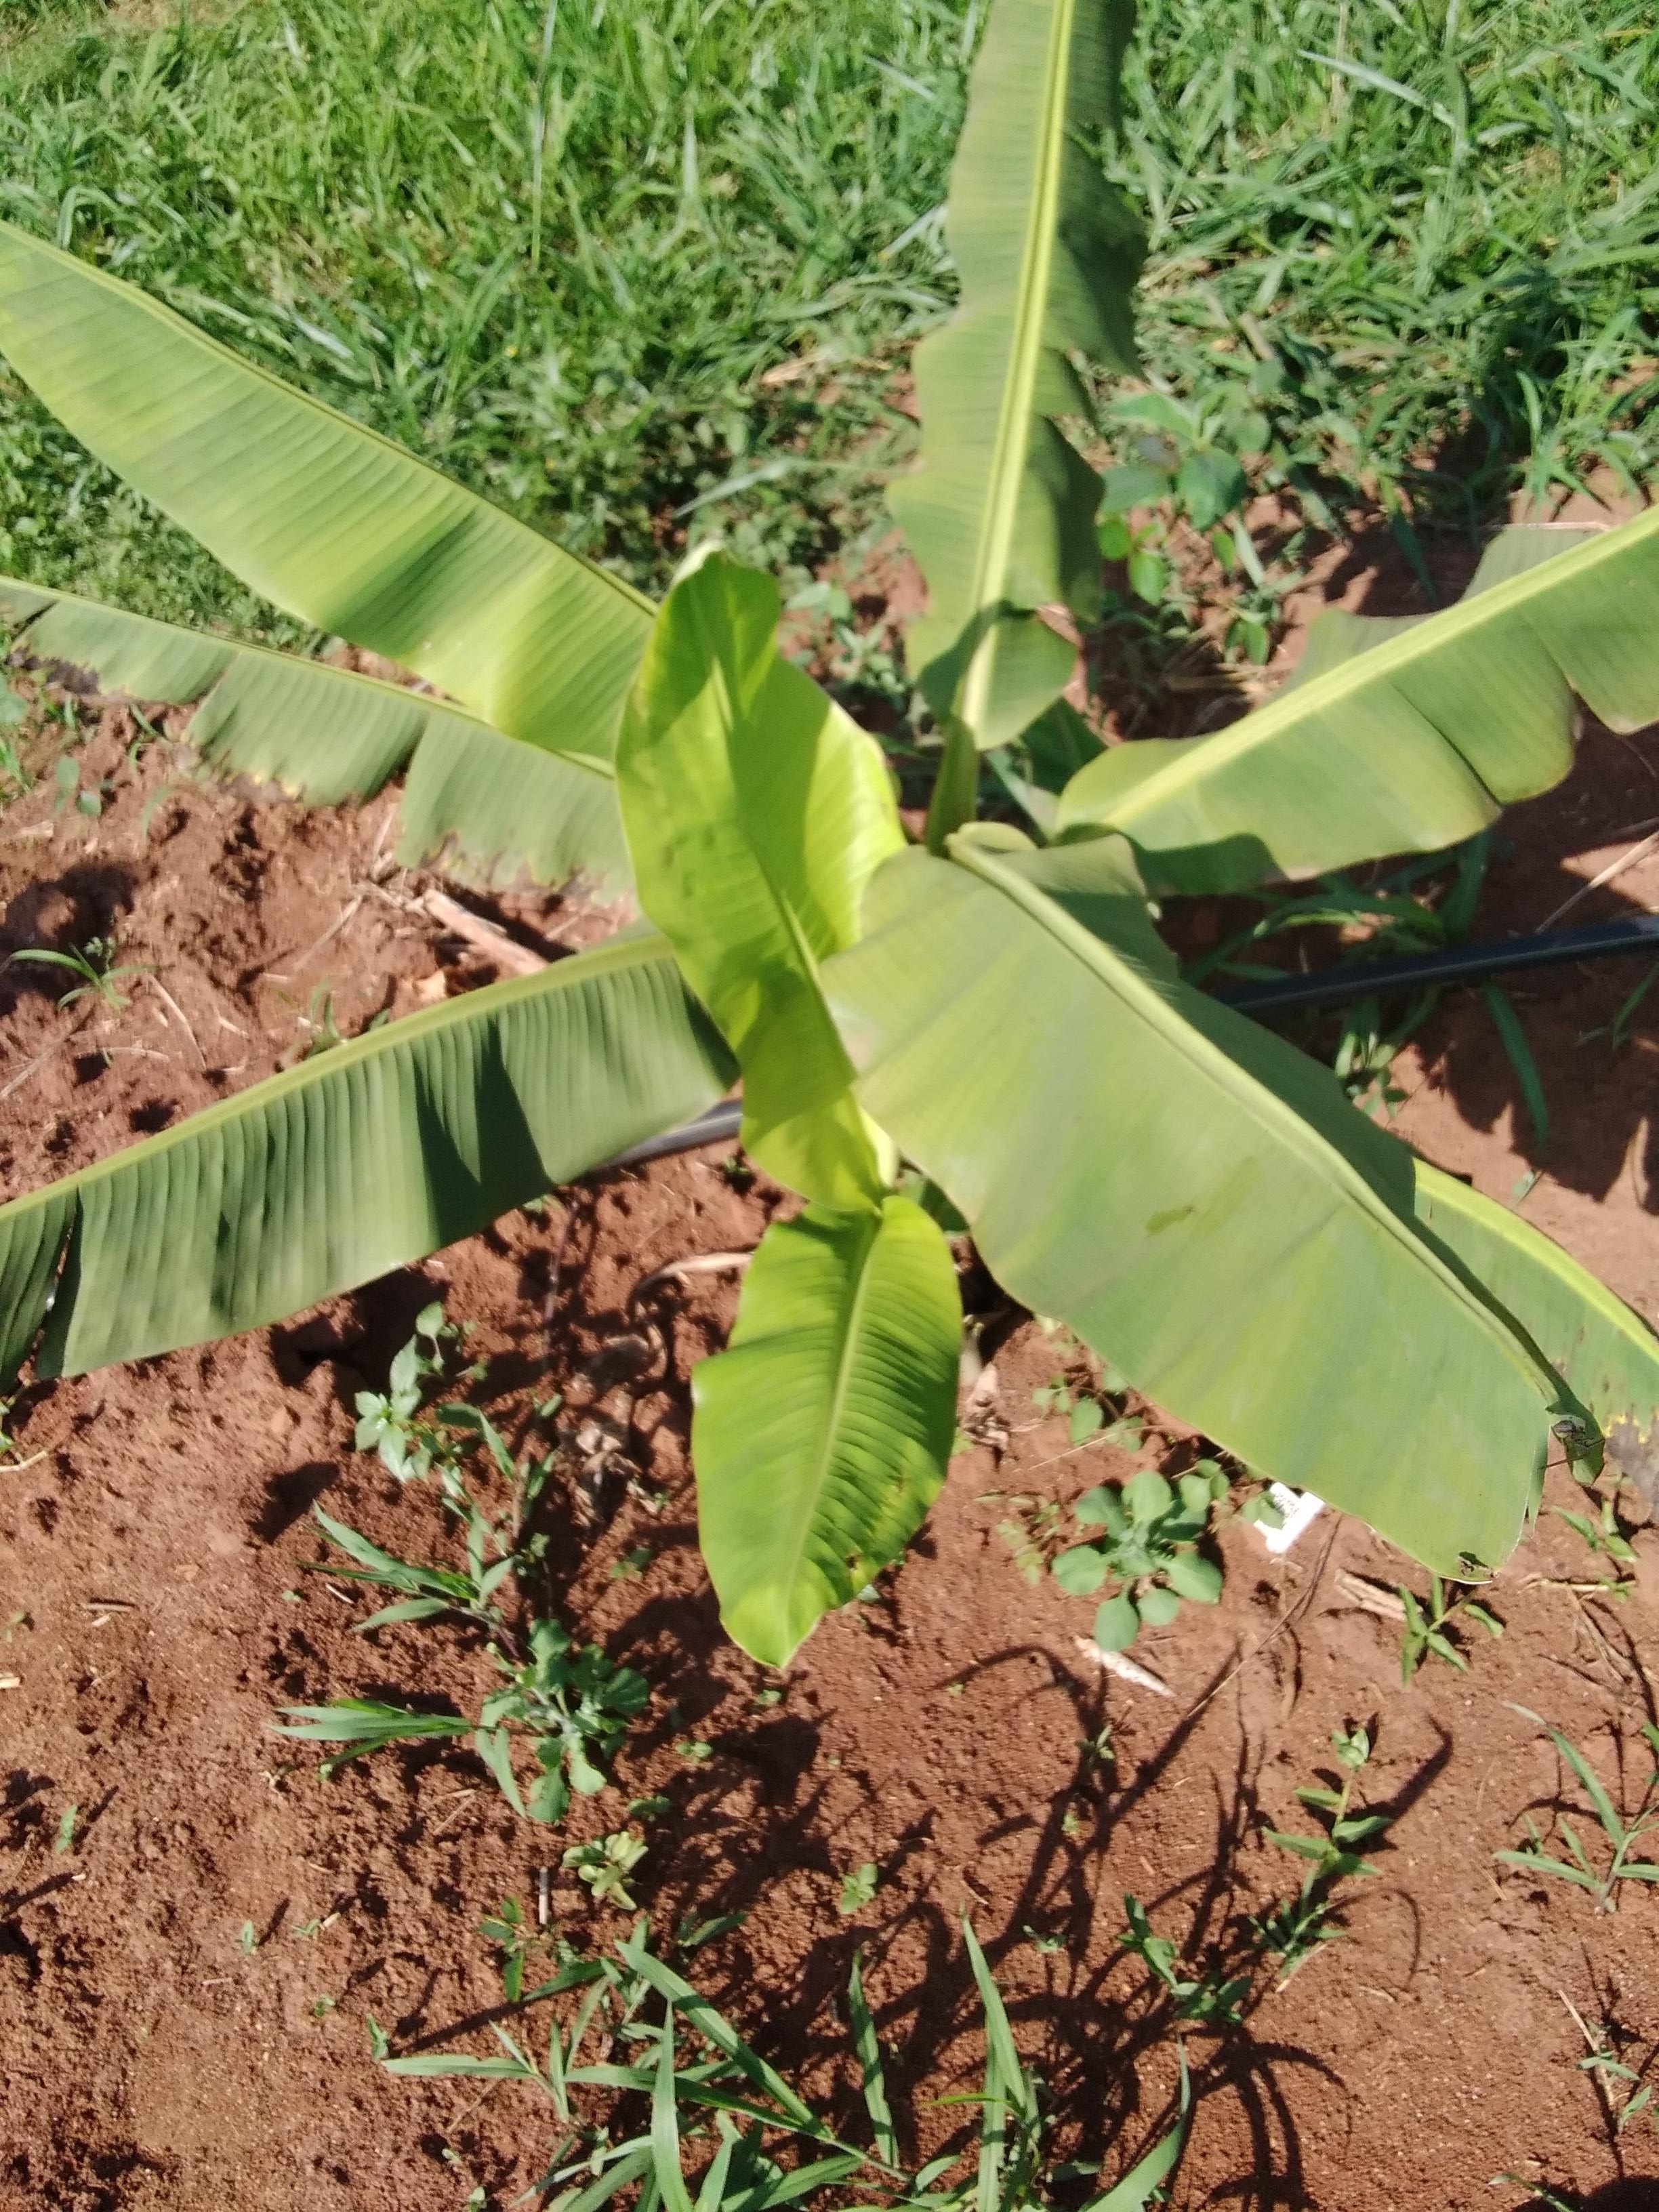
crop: banana
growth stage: vegetative
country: Uganda
